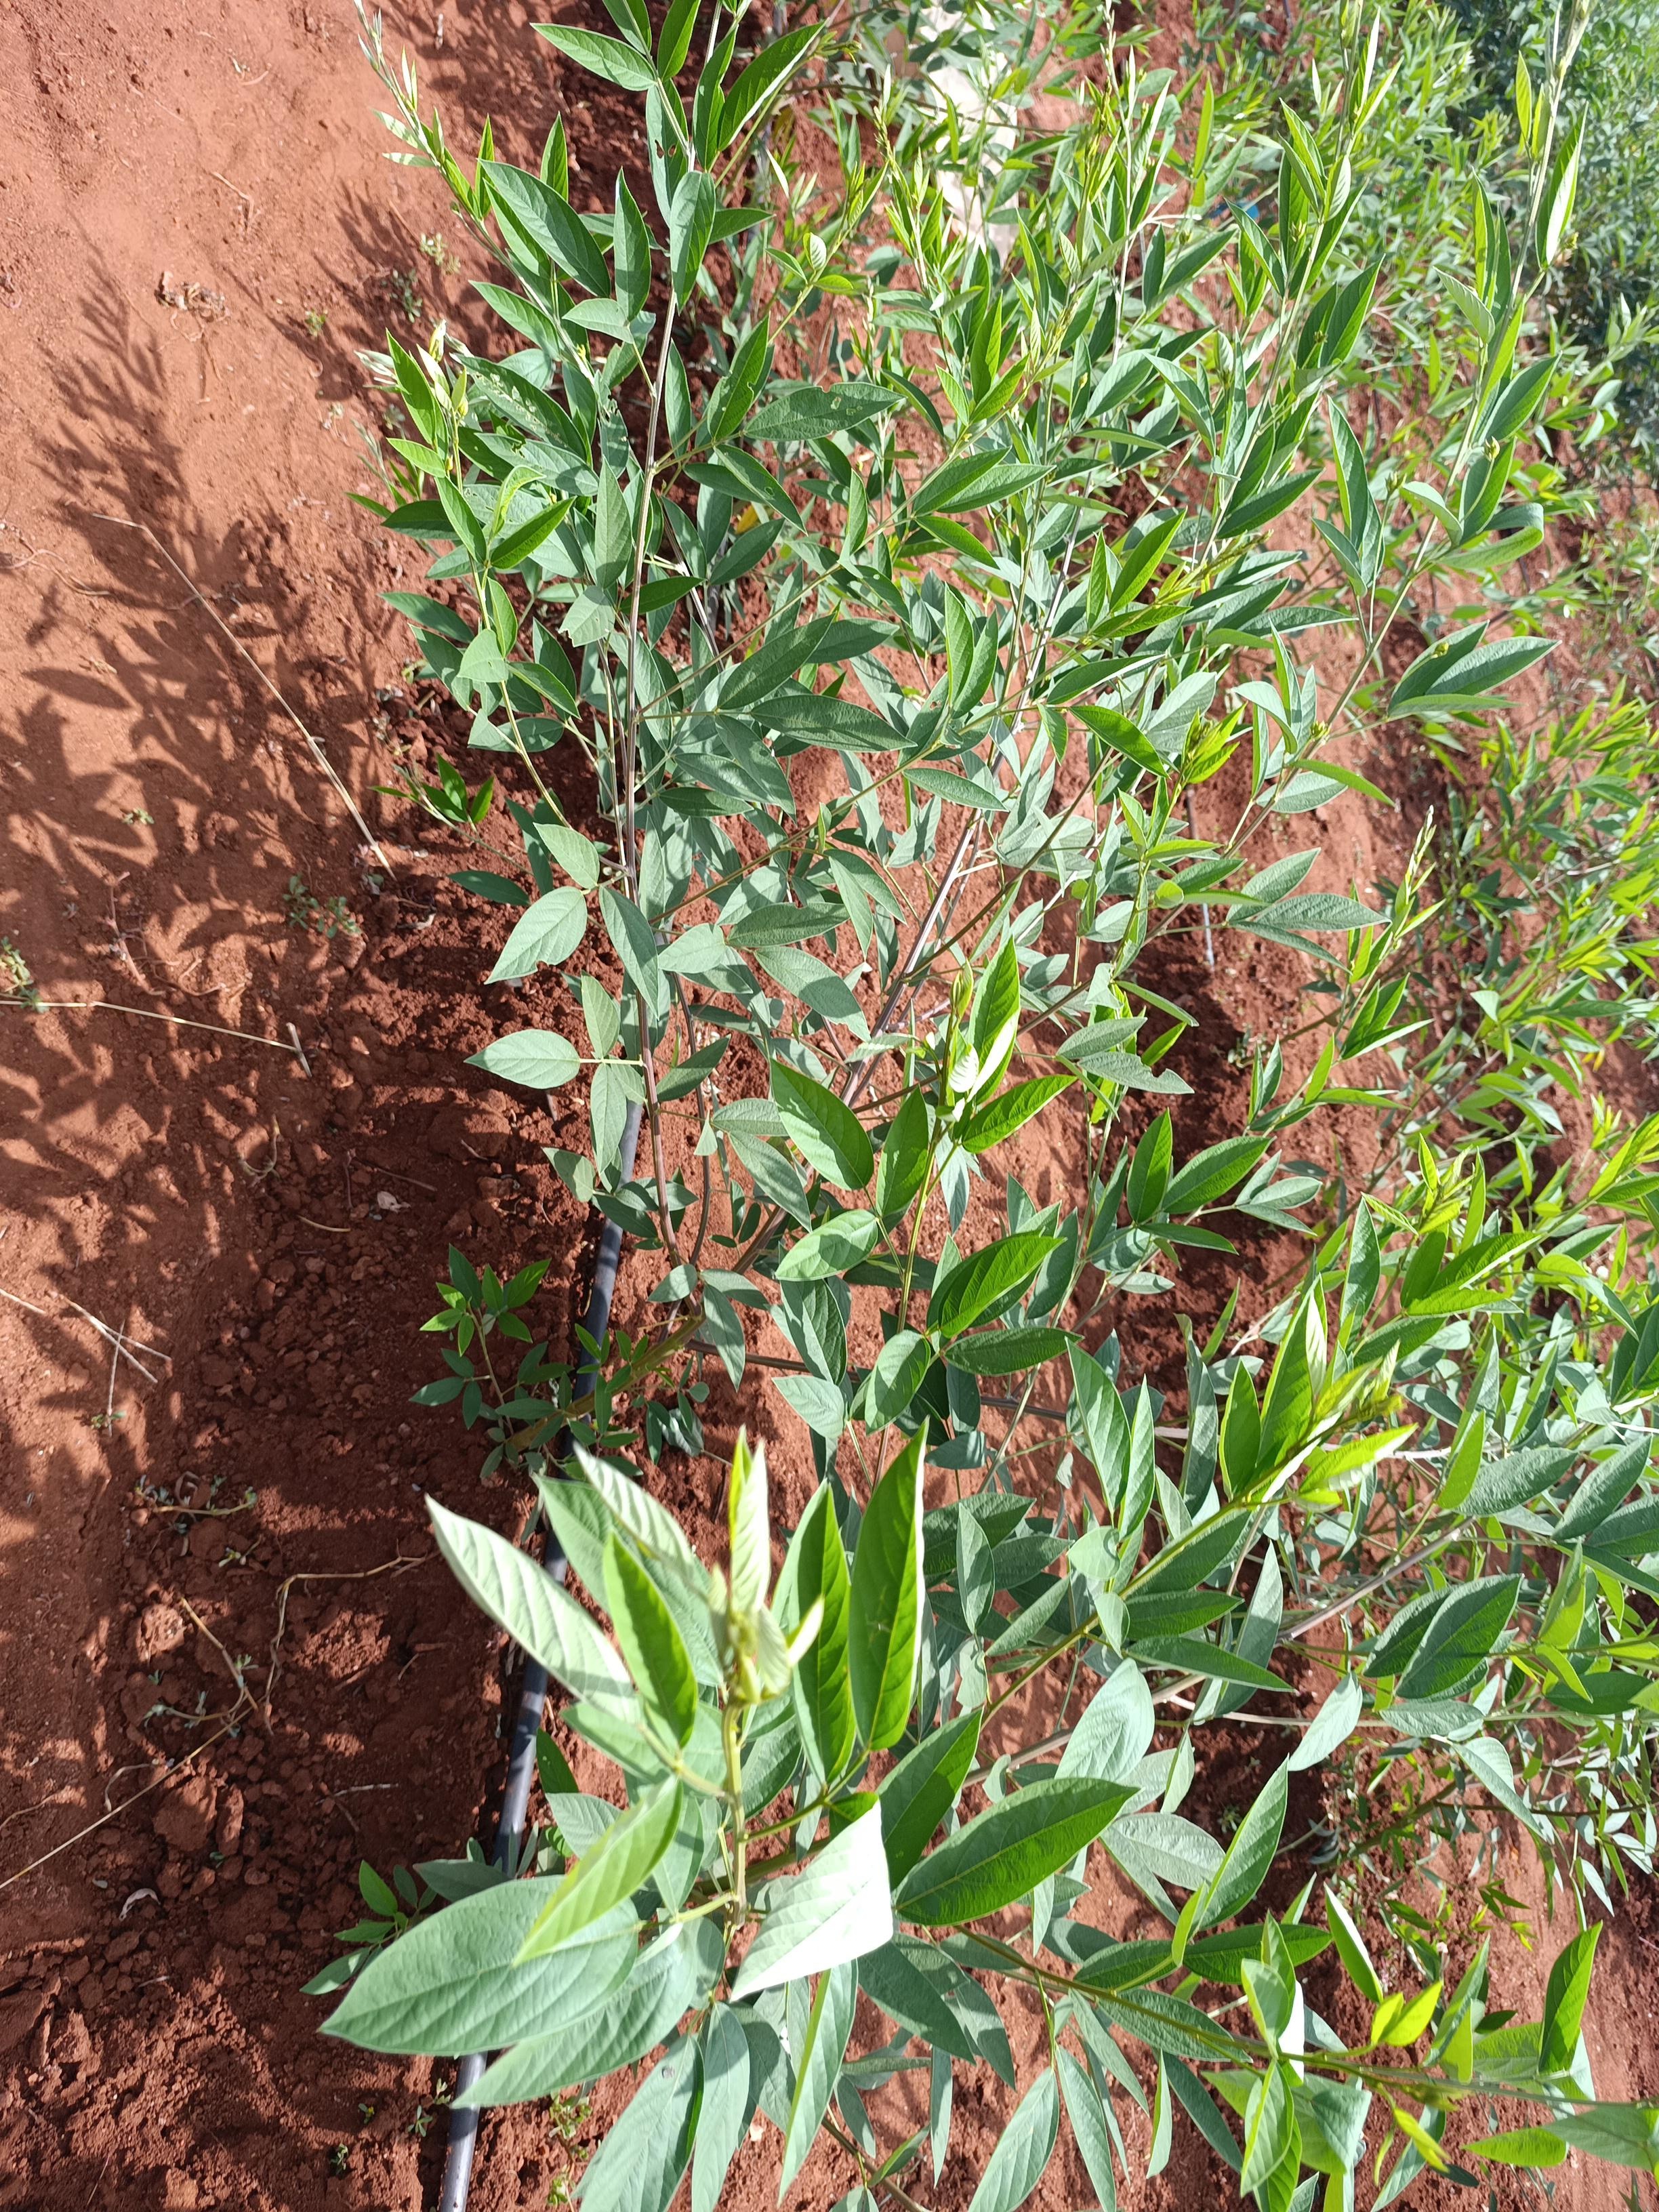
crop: pigeonpea
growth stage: flowering
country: Kenya
